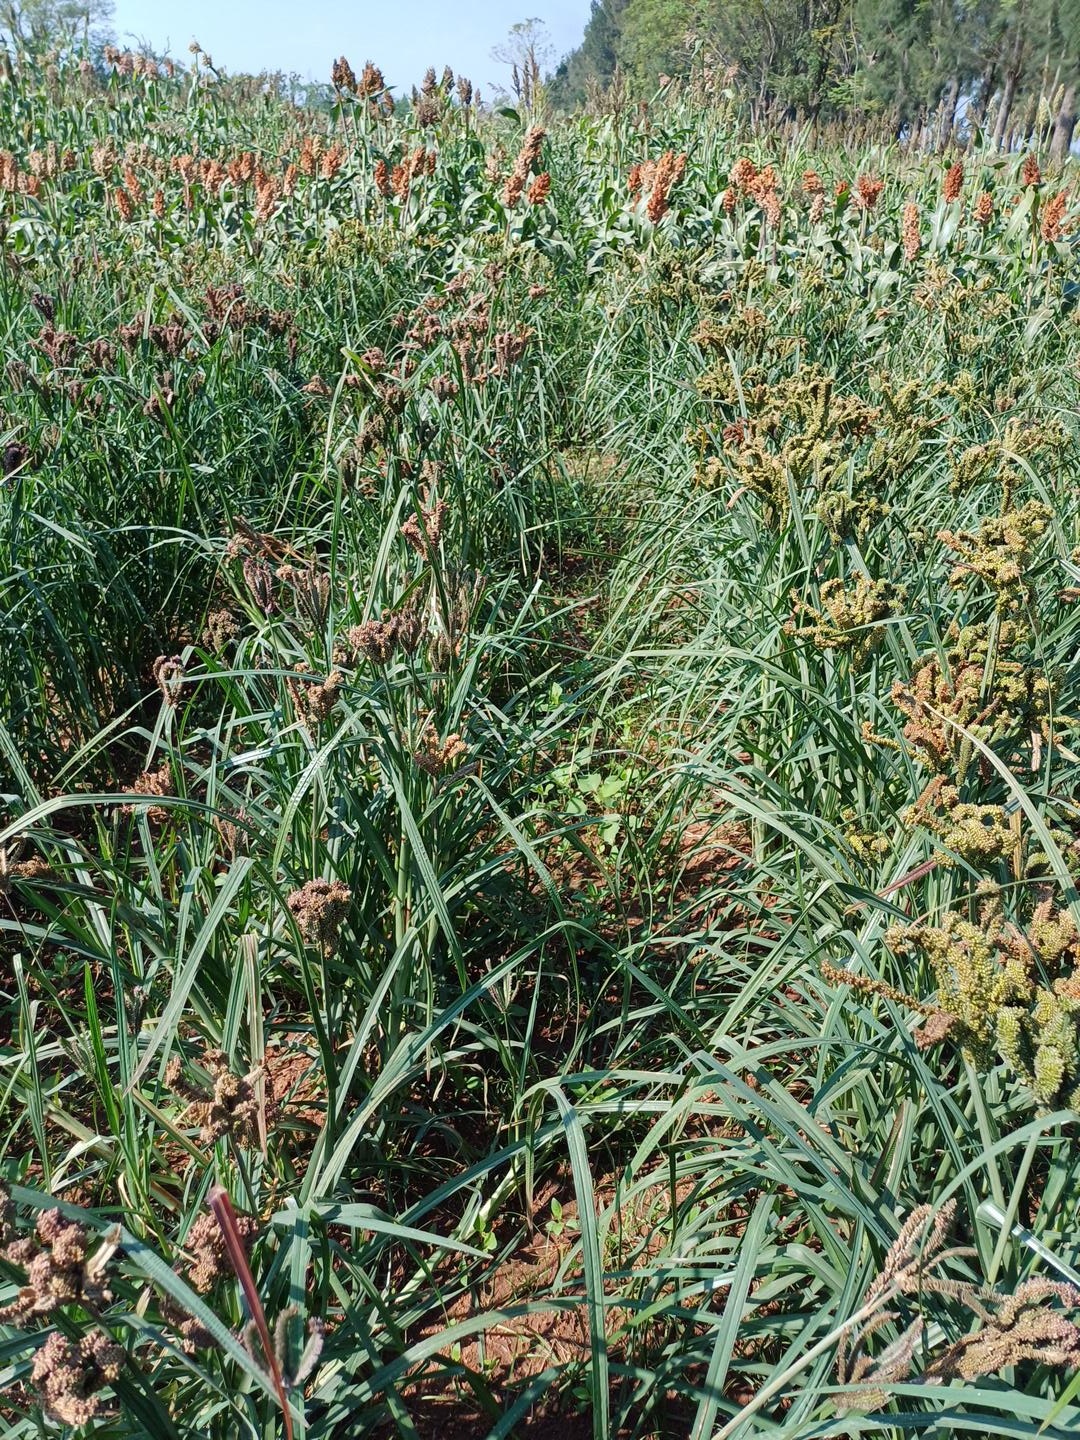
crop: finger millet
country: Kenya
